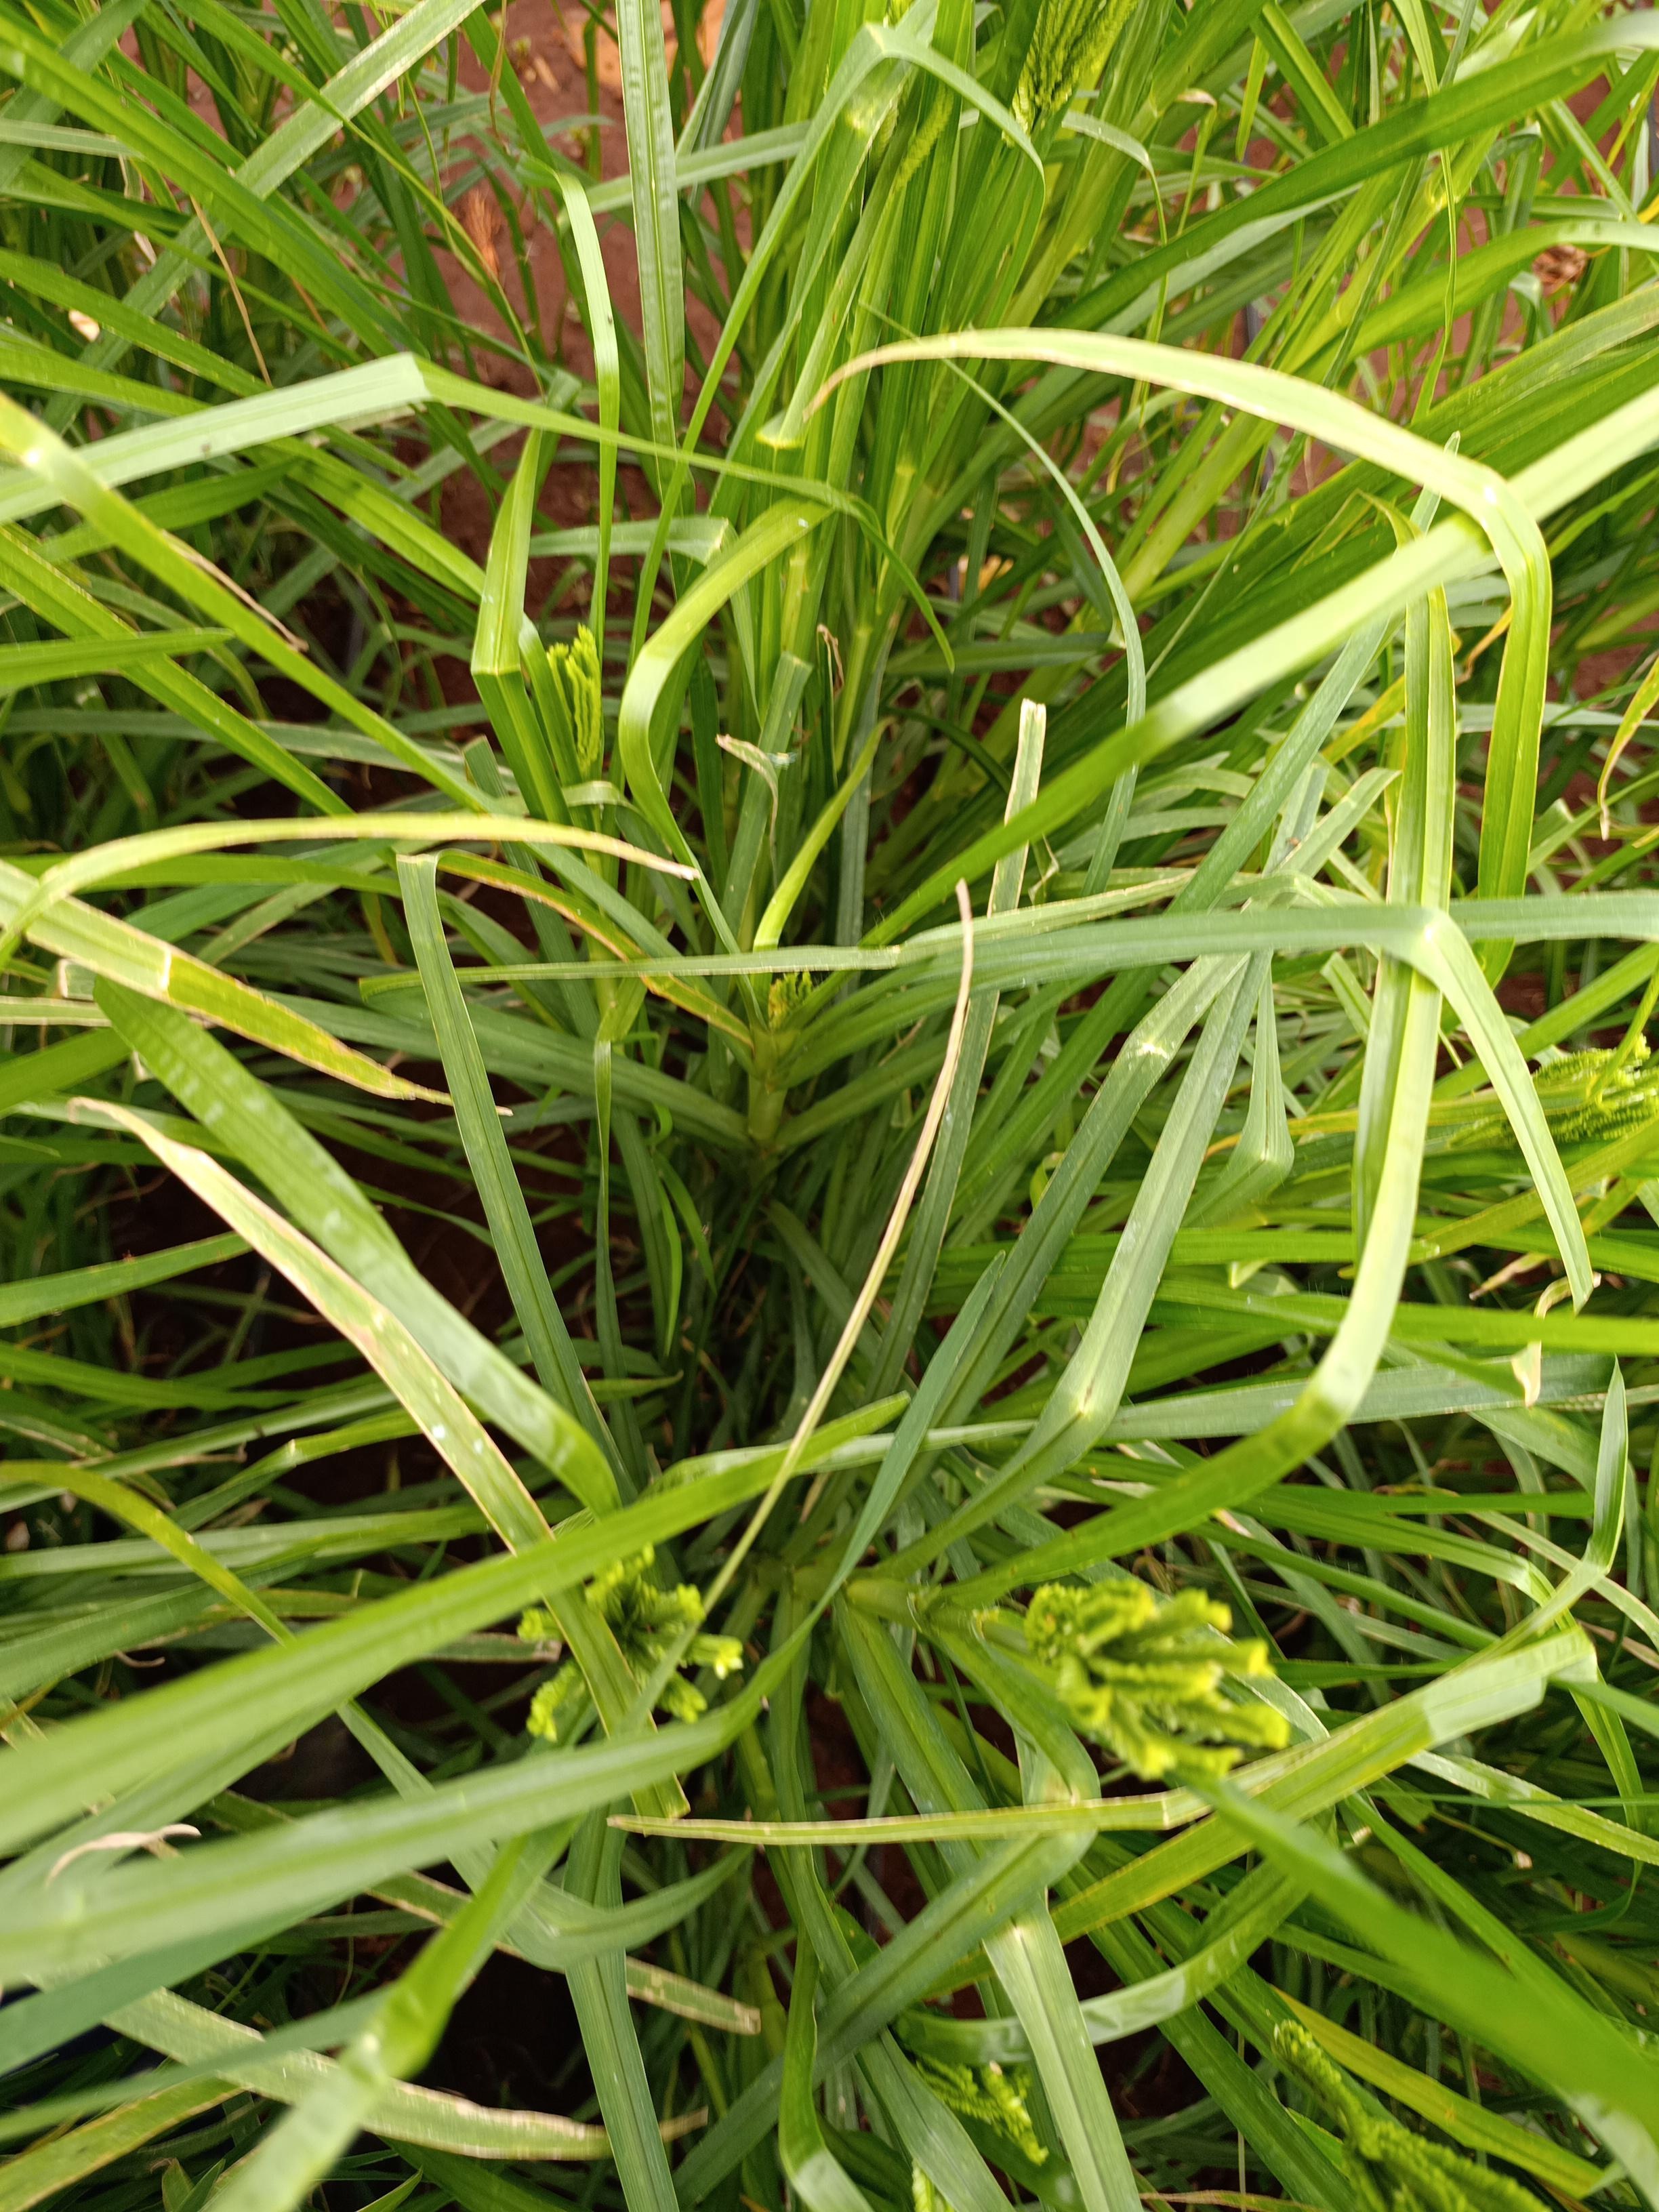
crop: finger millet
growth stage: heading tuber
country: Kenya
